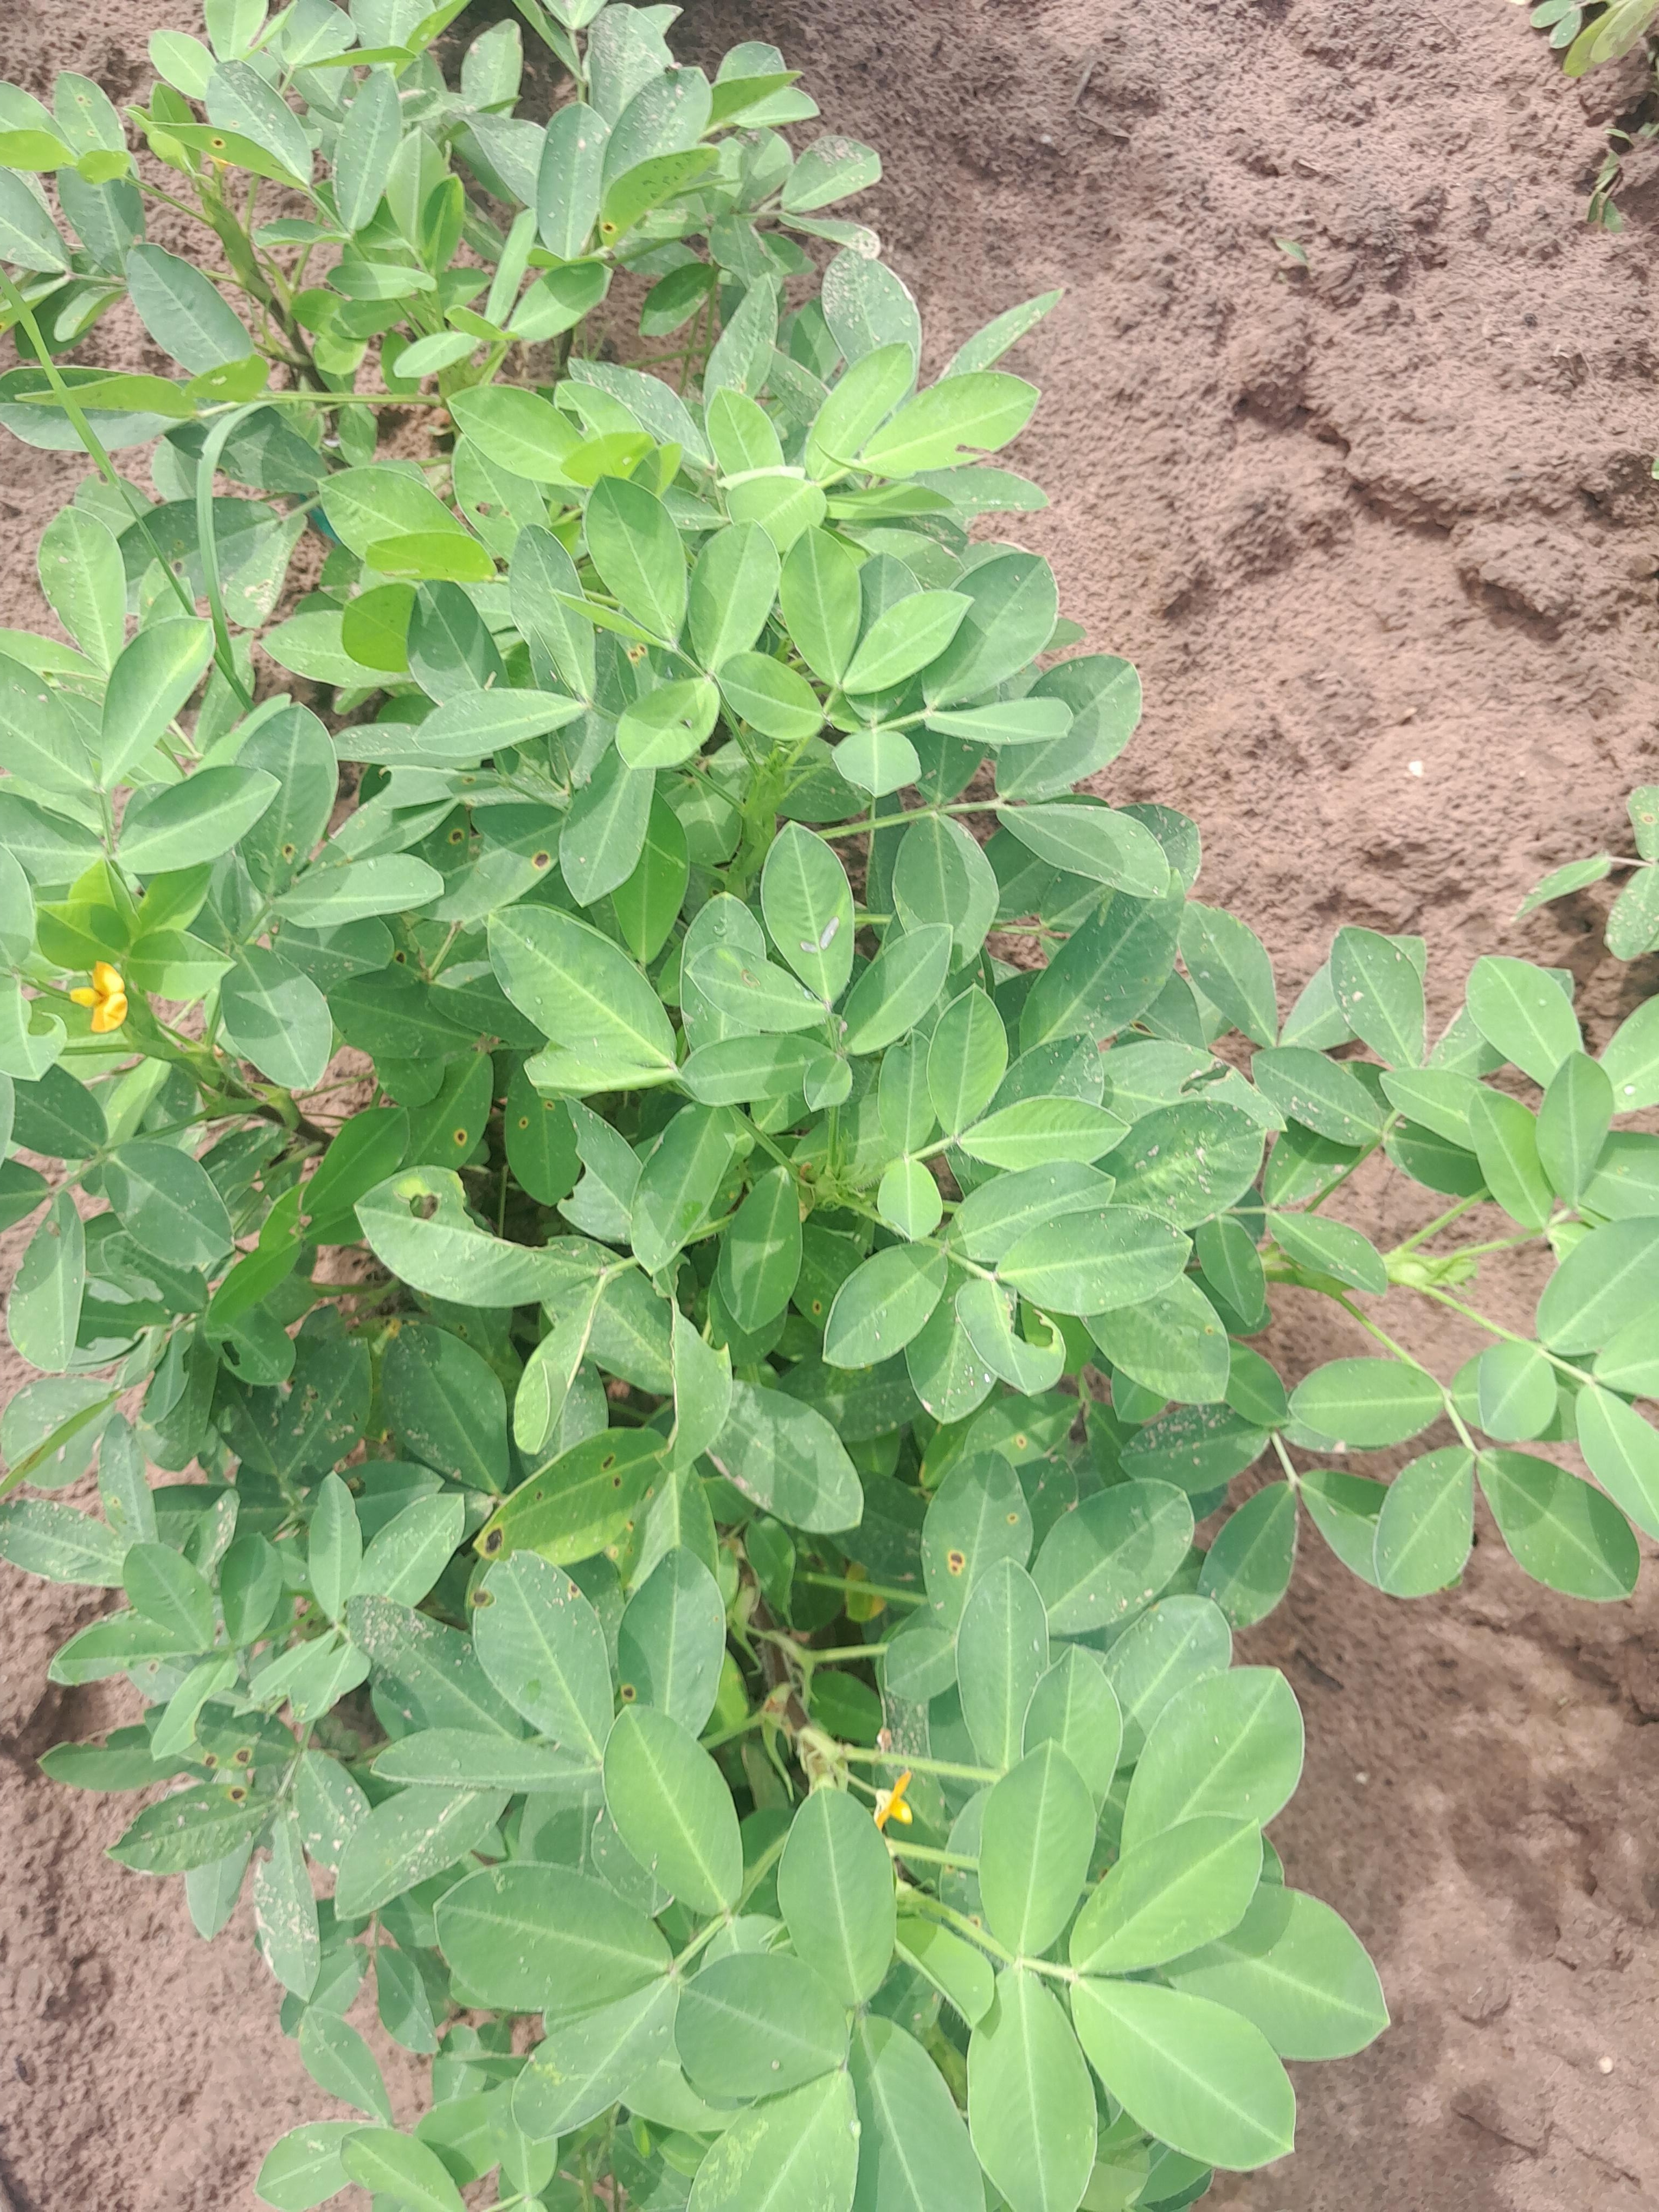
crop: groundnut
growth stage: flowering
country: Senegal
